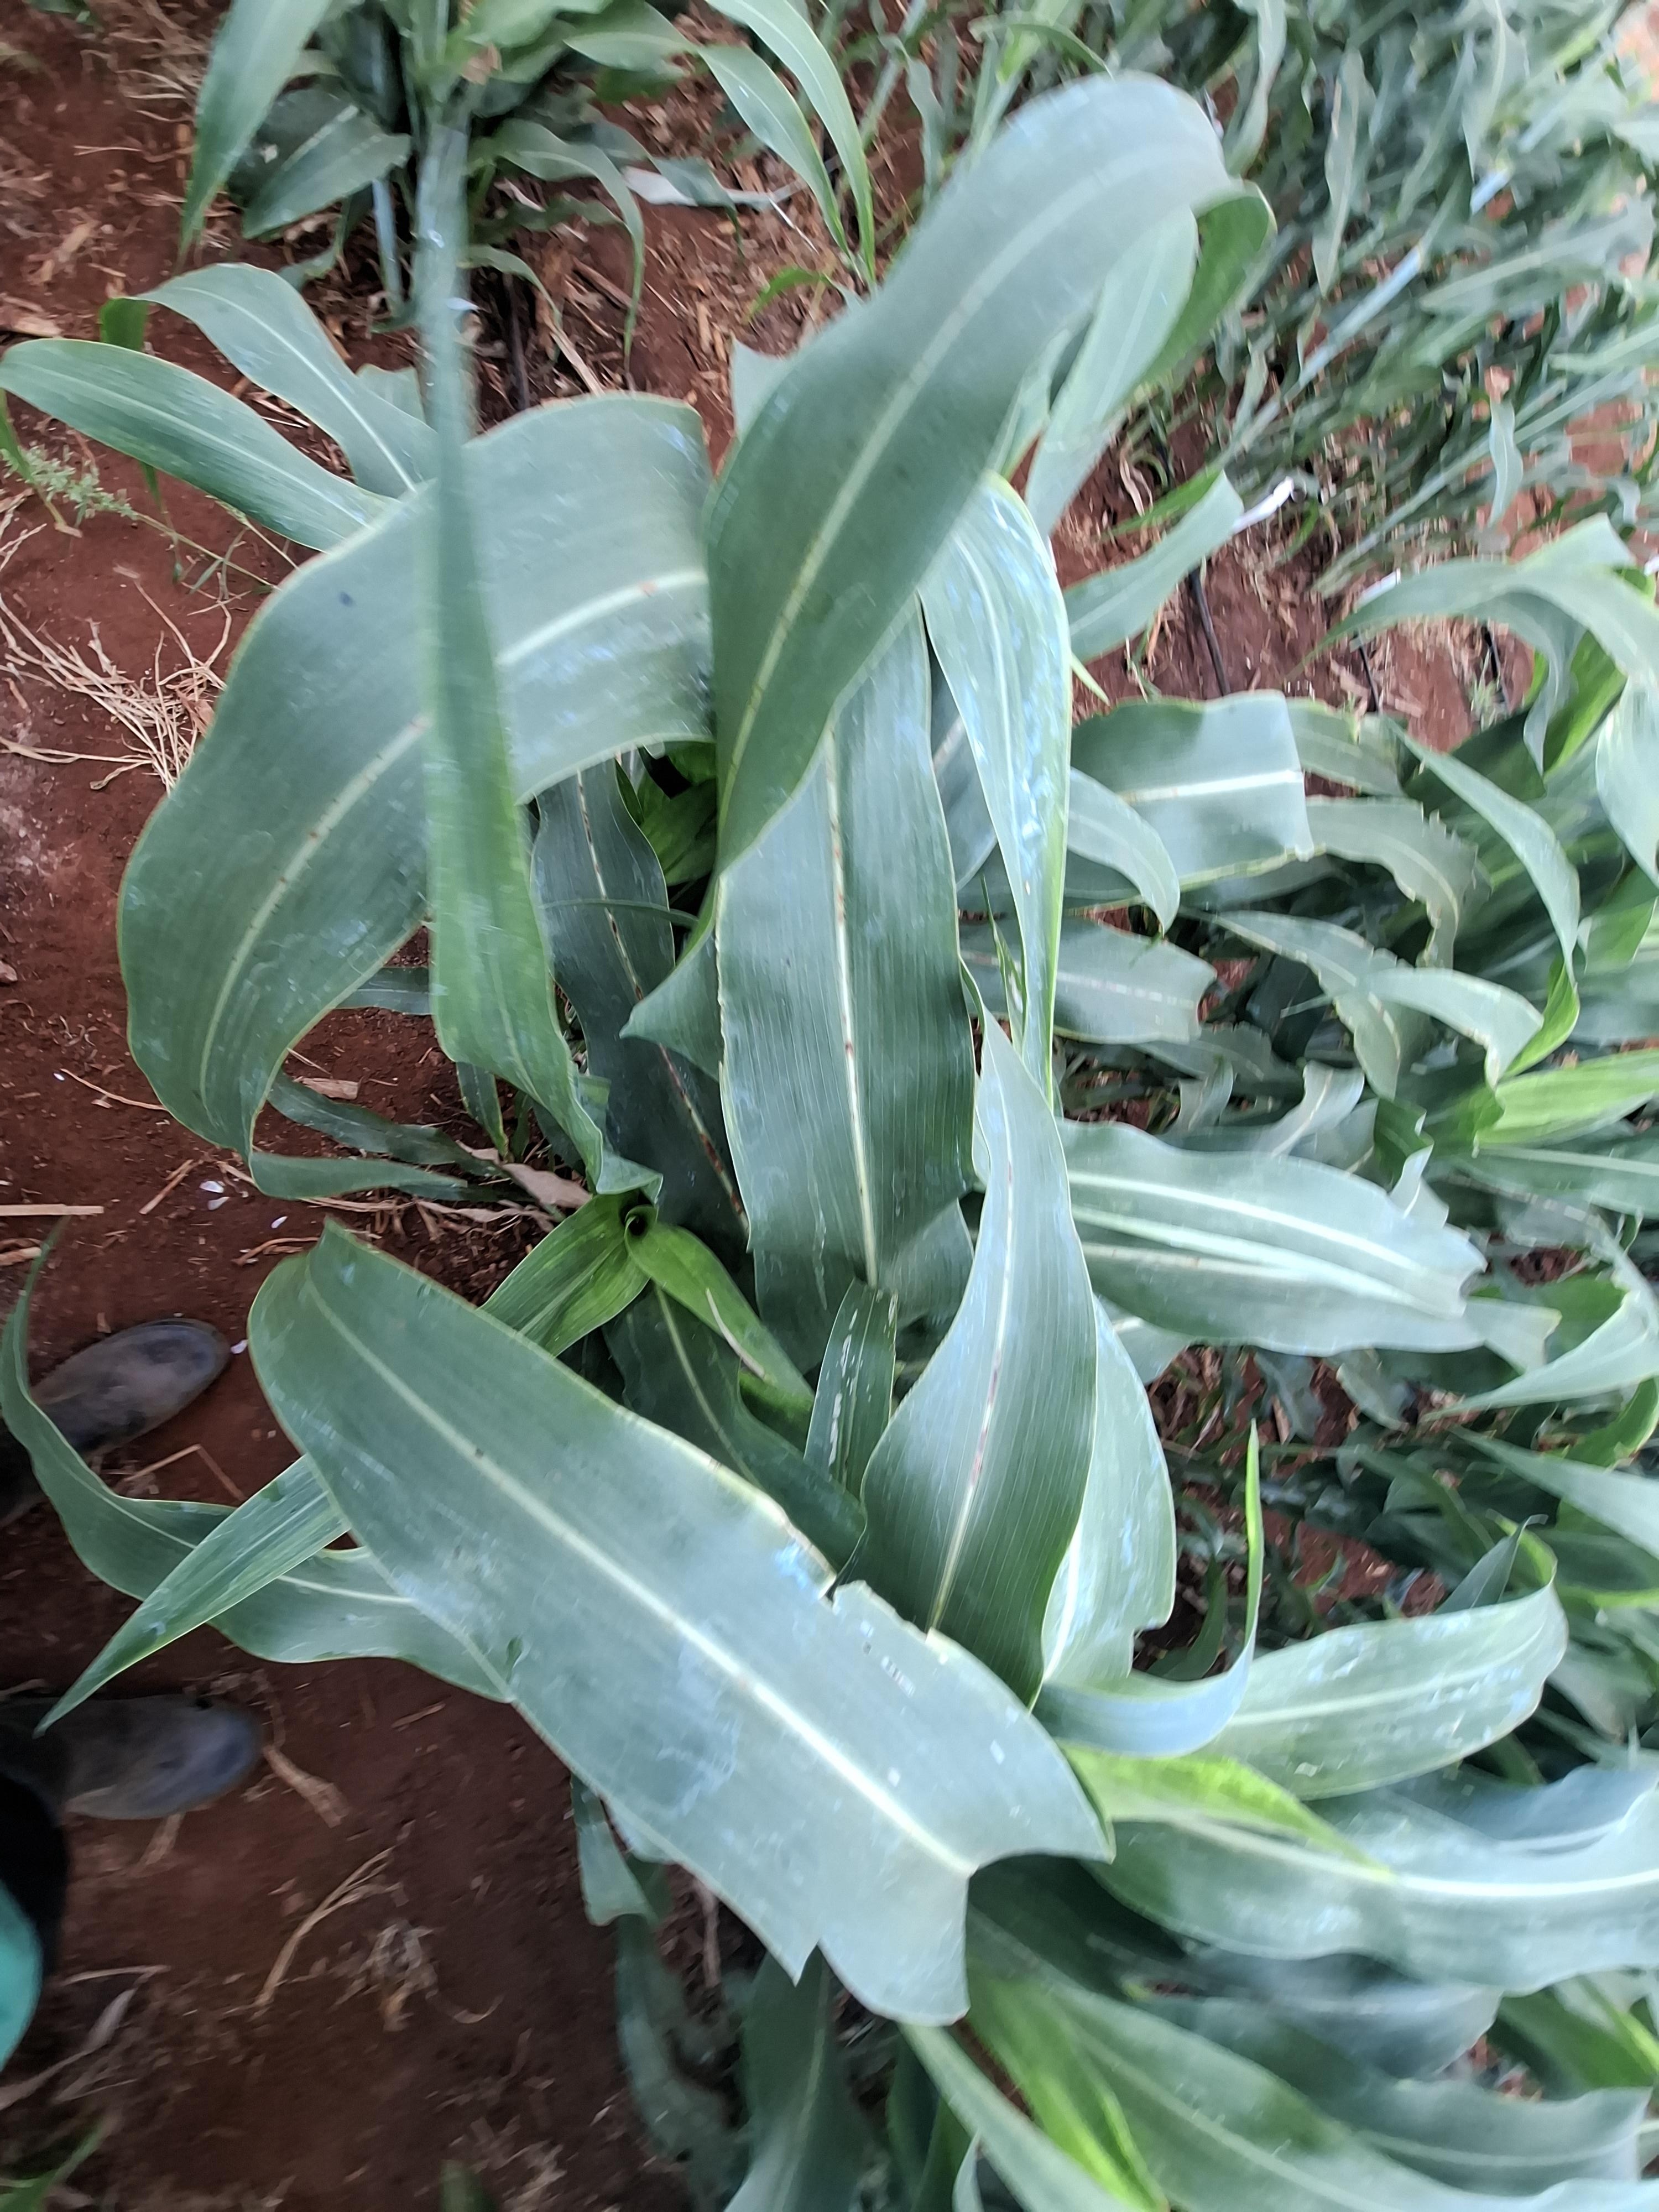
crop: sorghum
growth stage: heading tuber
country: Kenya
